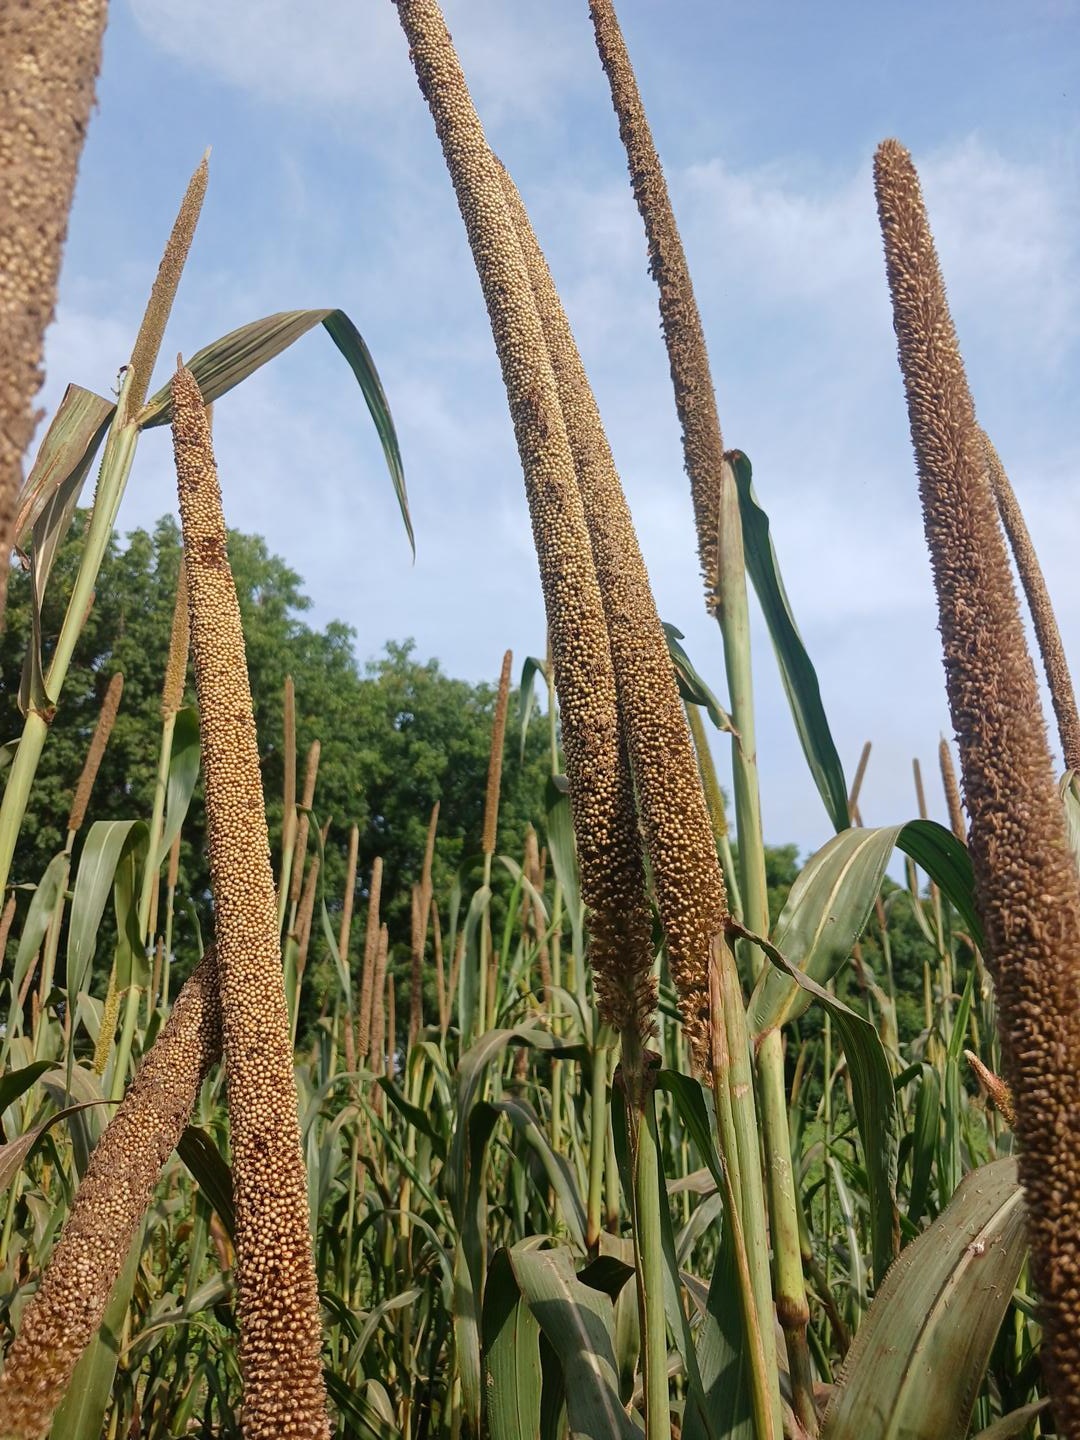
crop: pearl millet
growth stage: maturity
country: Senegal
